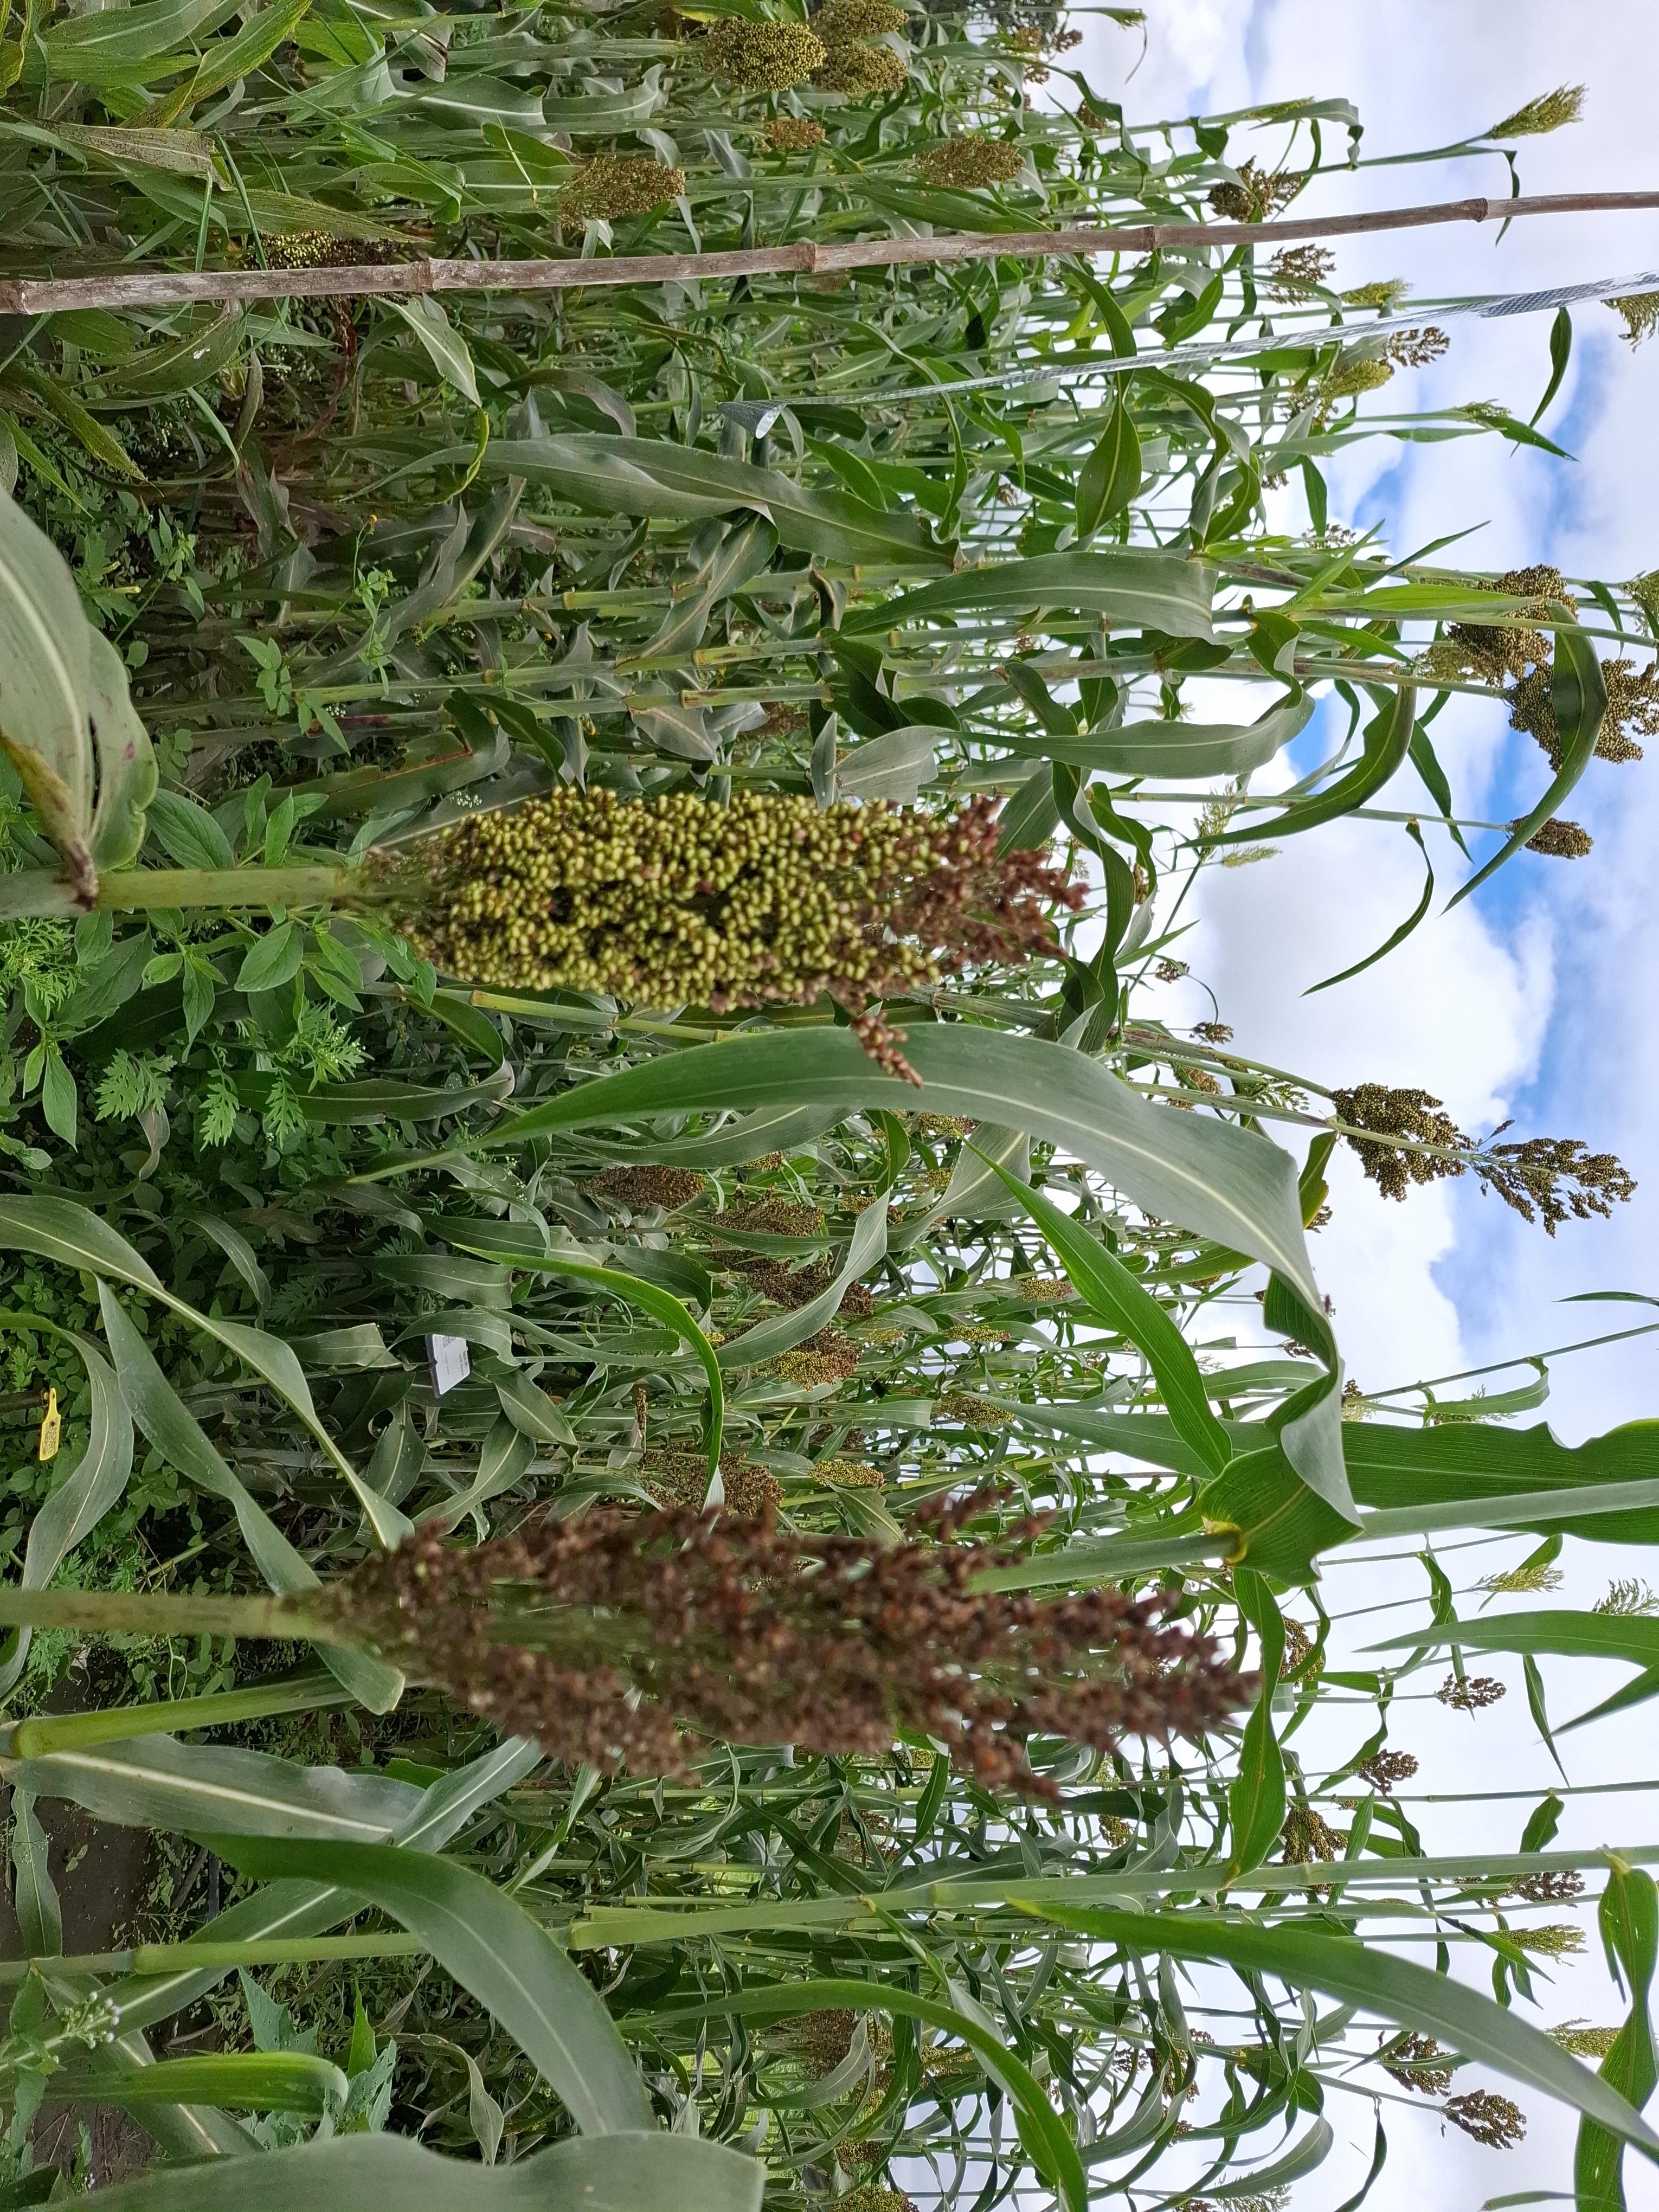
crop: sorghum
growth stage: filling grain
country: Tanzania
